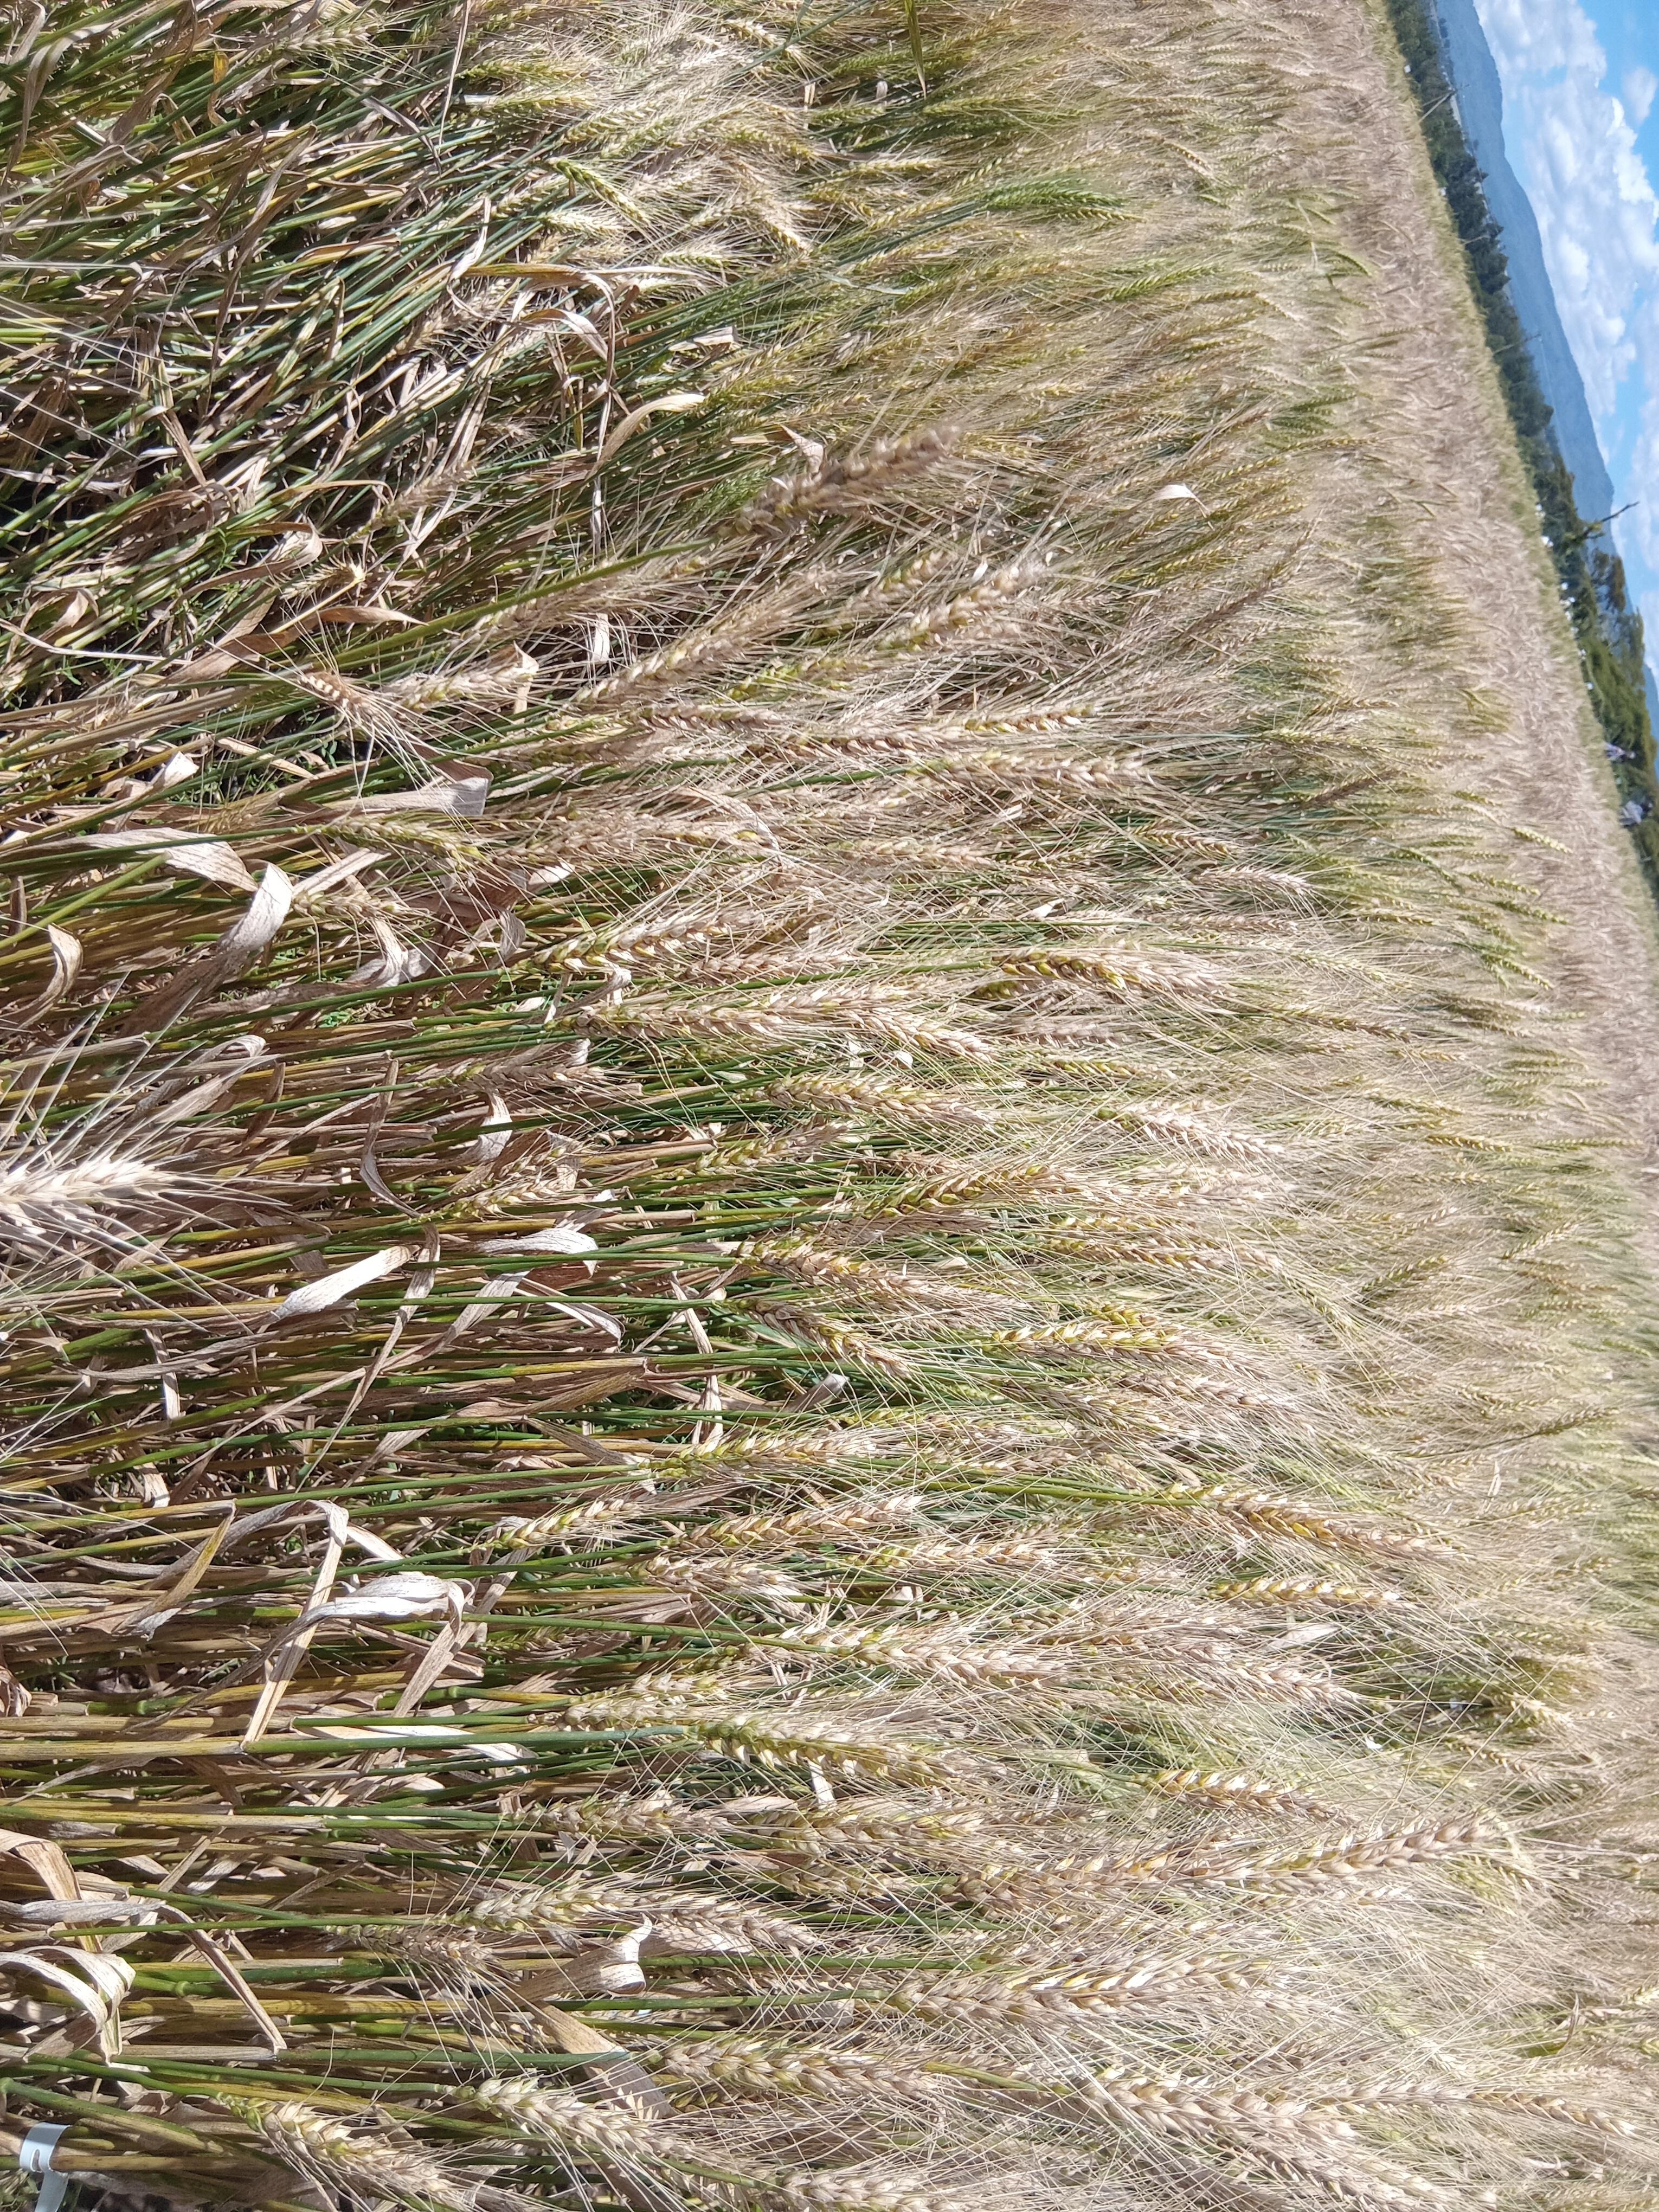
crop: wheat
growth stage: maturity
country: Kenya
